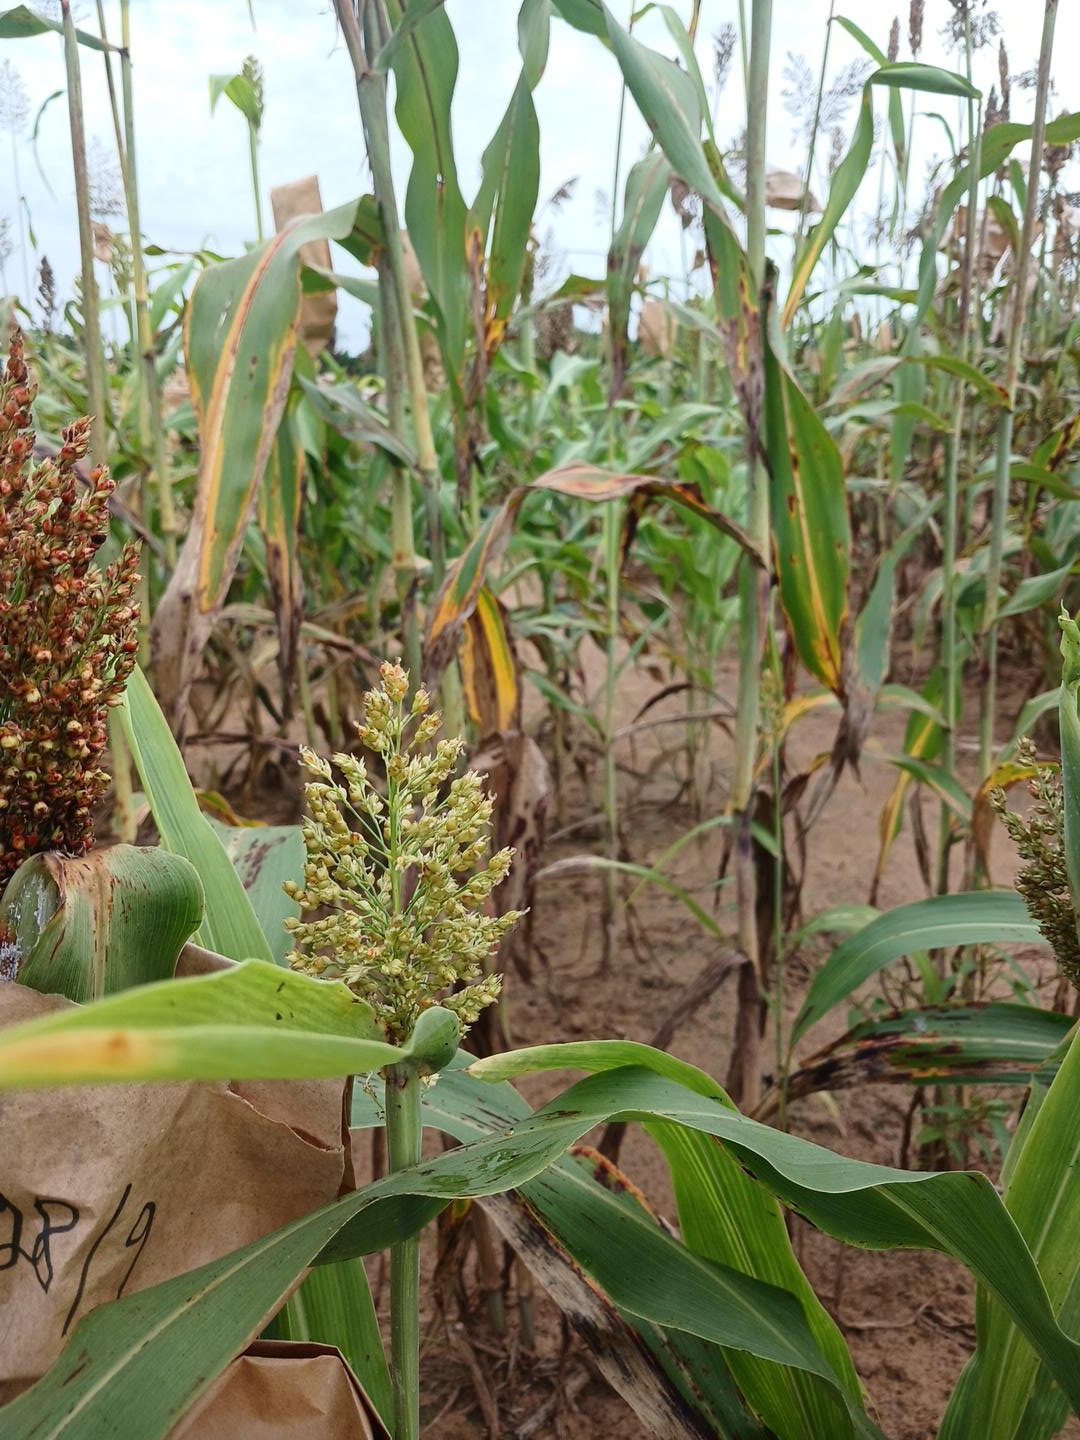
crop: sorghum
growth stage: flowering
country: Senegal
